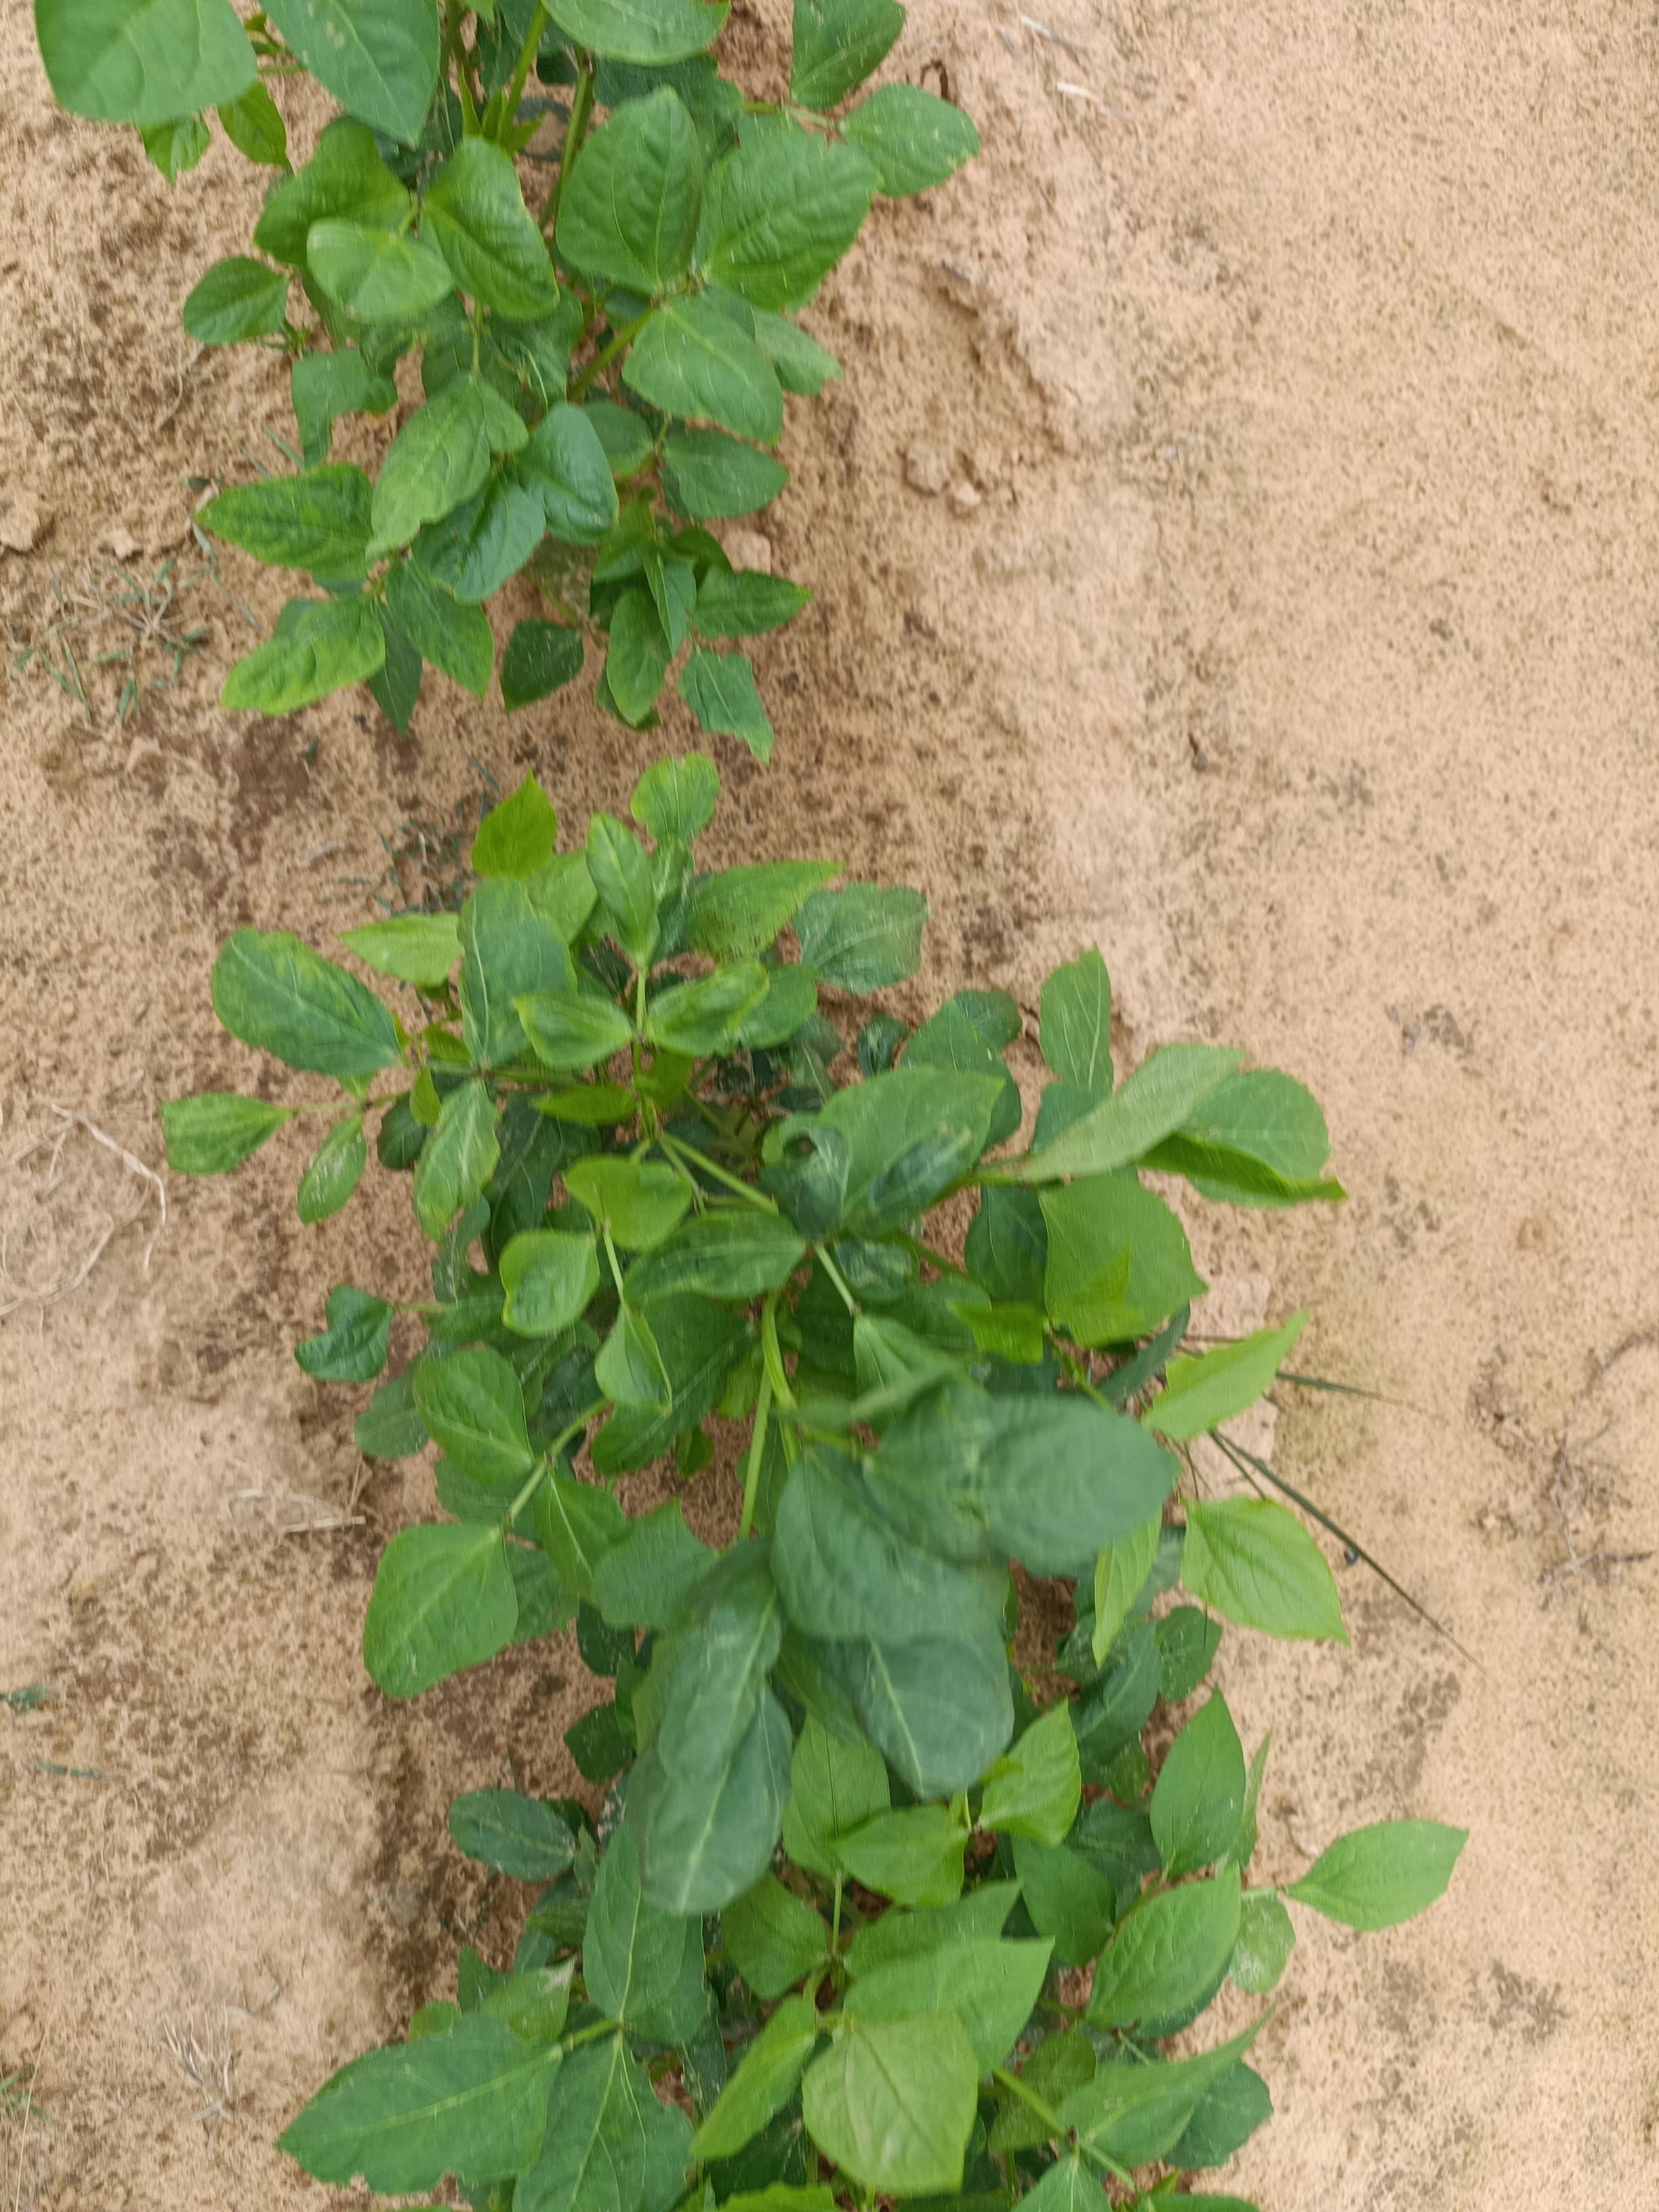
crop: cowpea
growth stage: emergence
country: Nigeria
